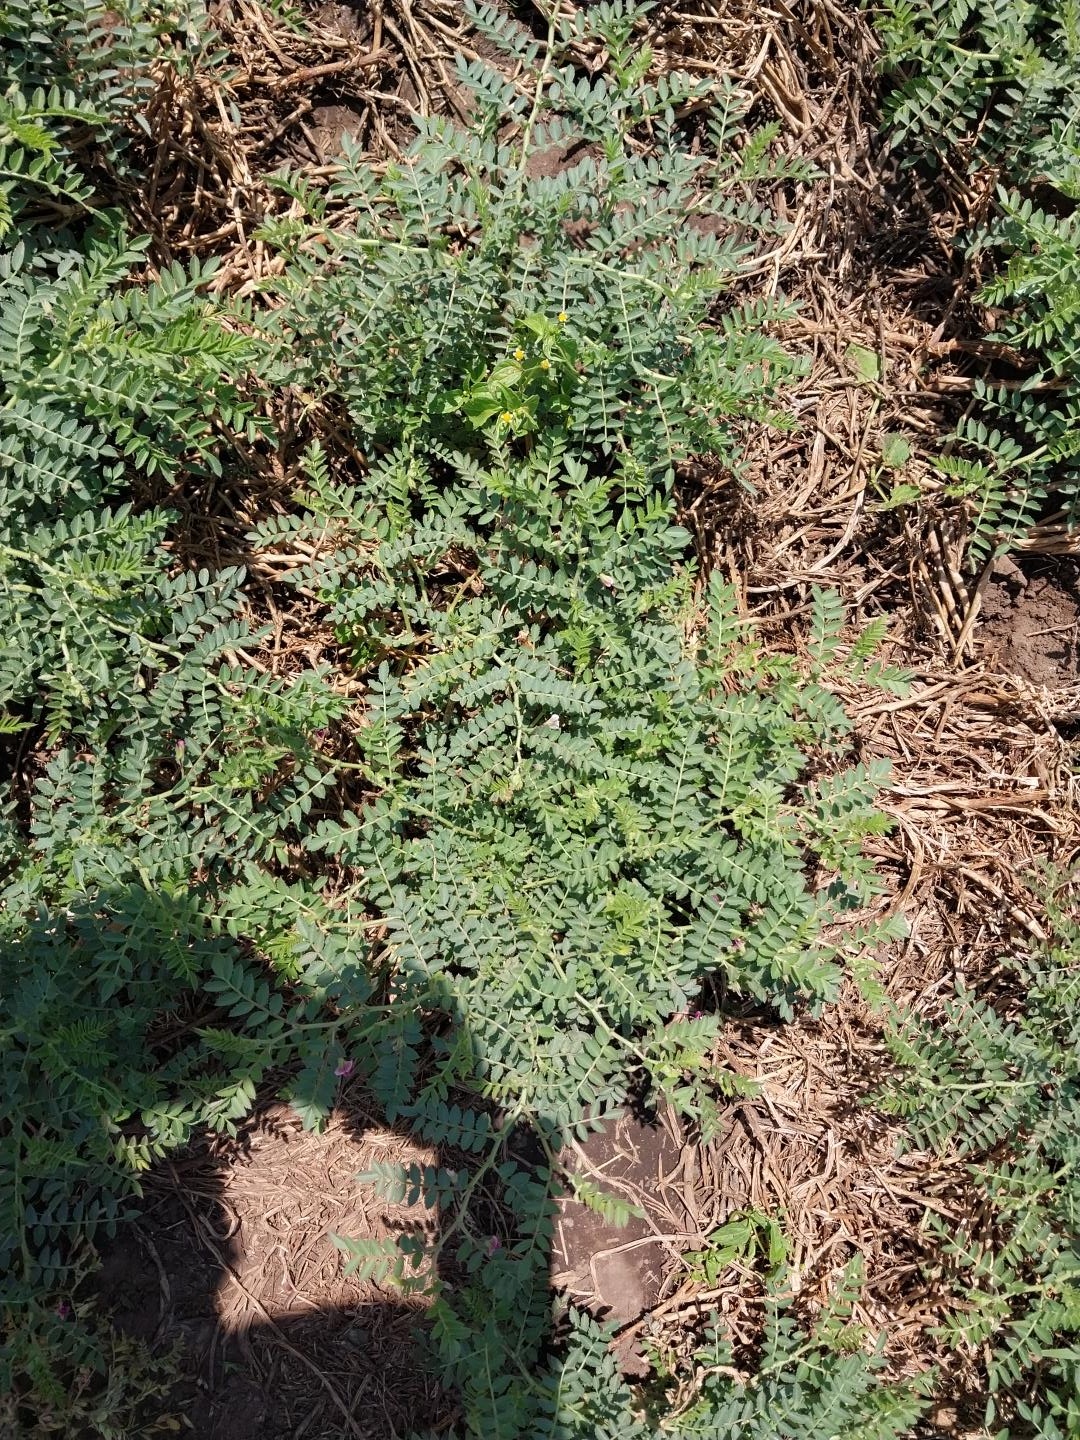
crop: chickpea
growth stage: development pod
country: Tanzania
